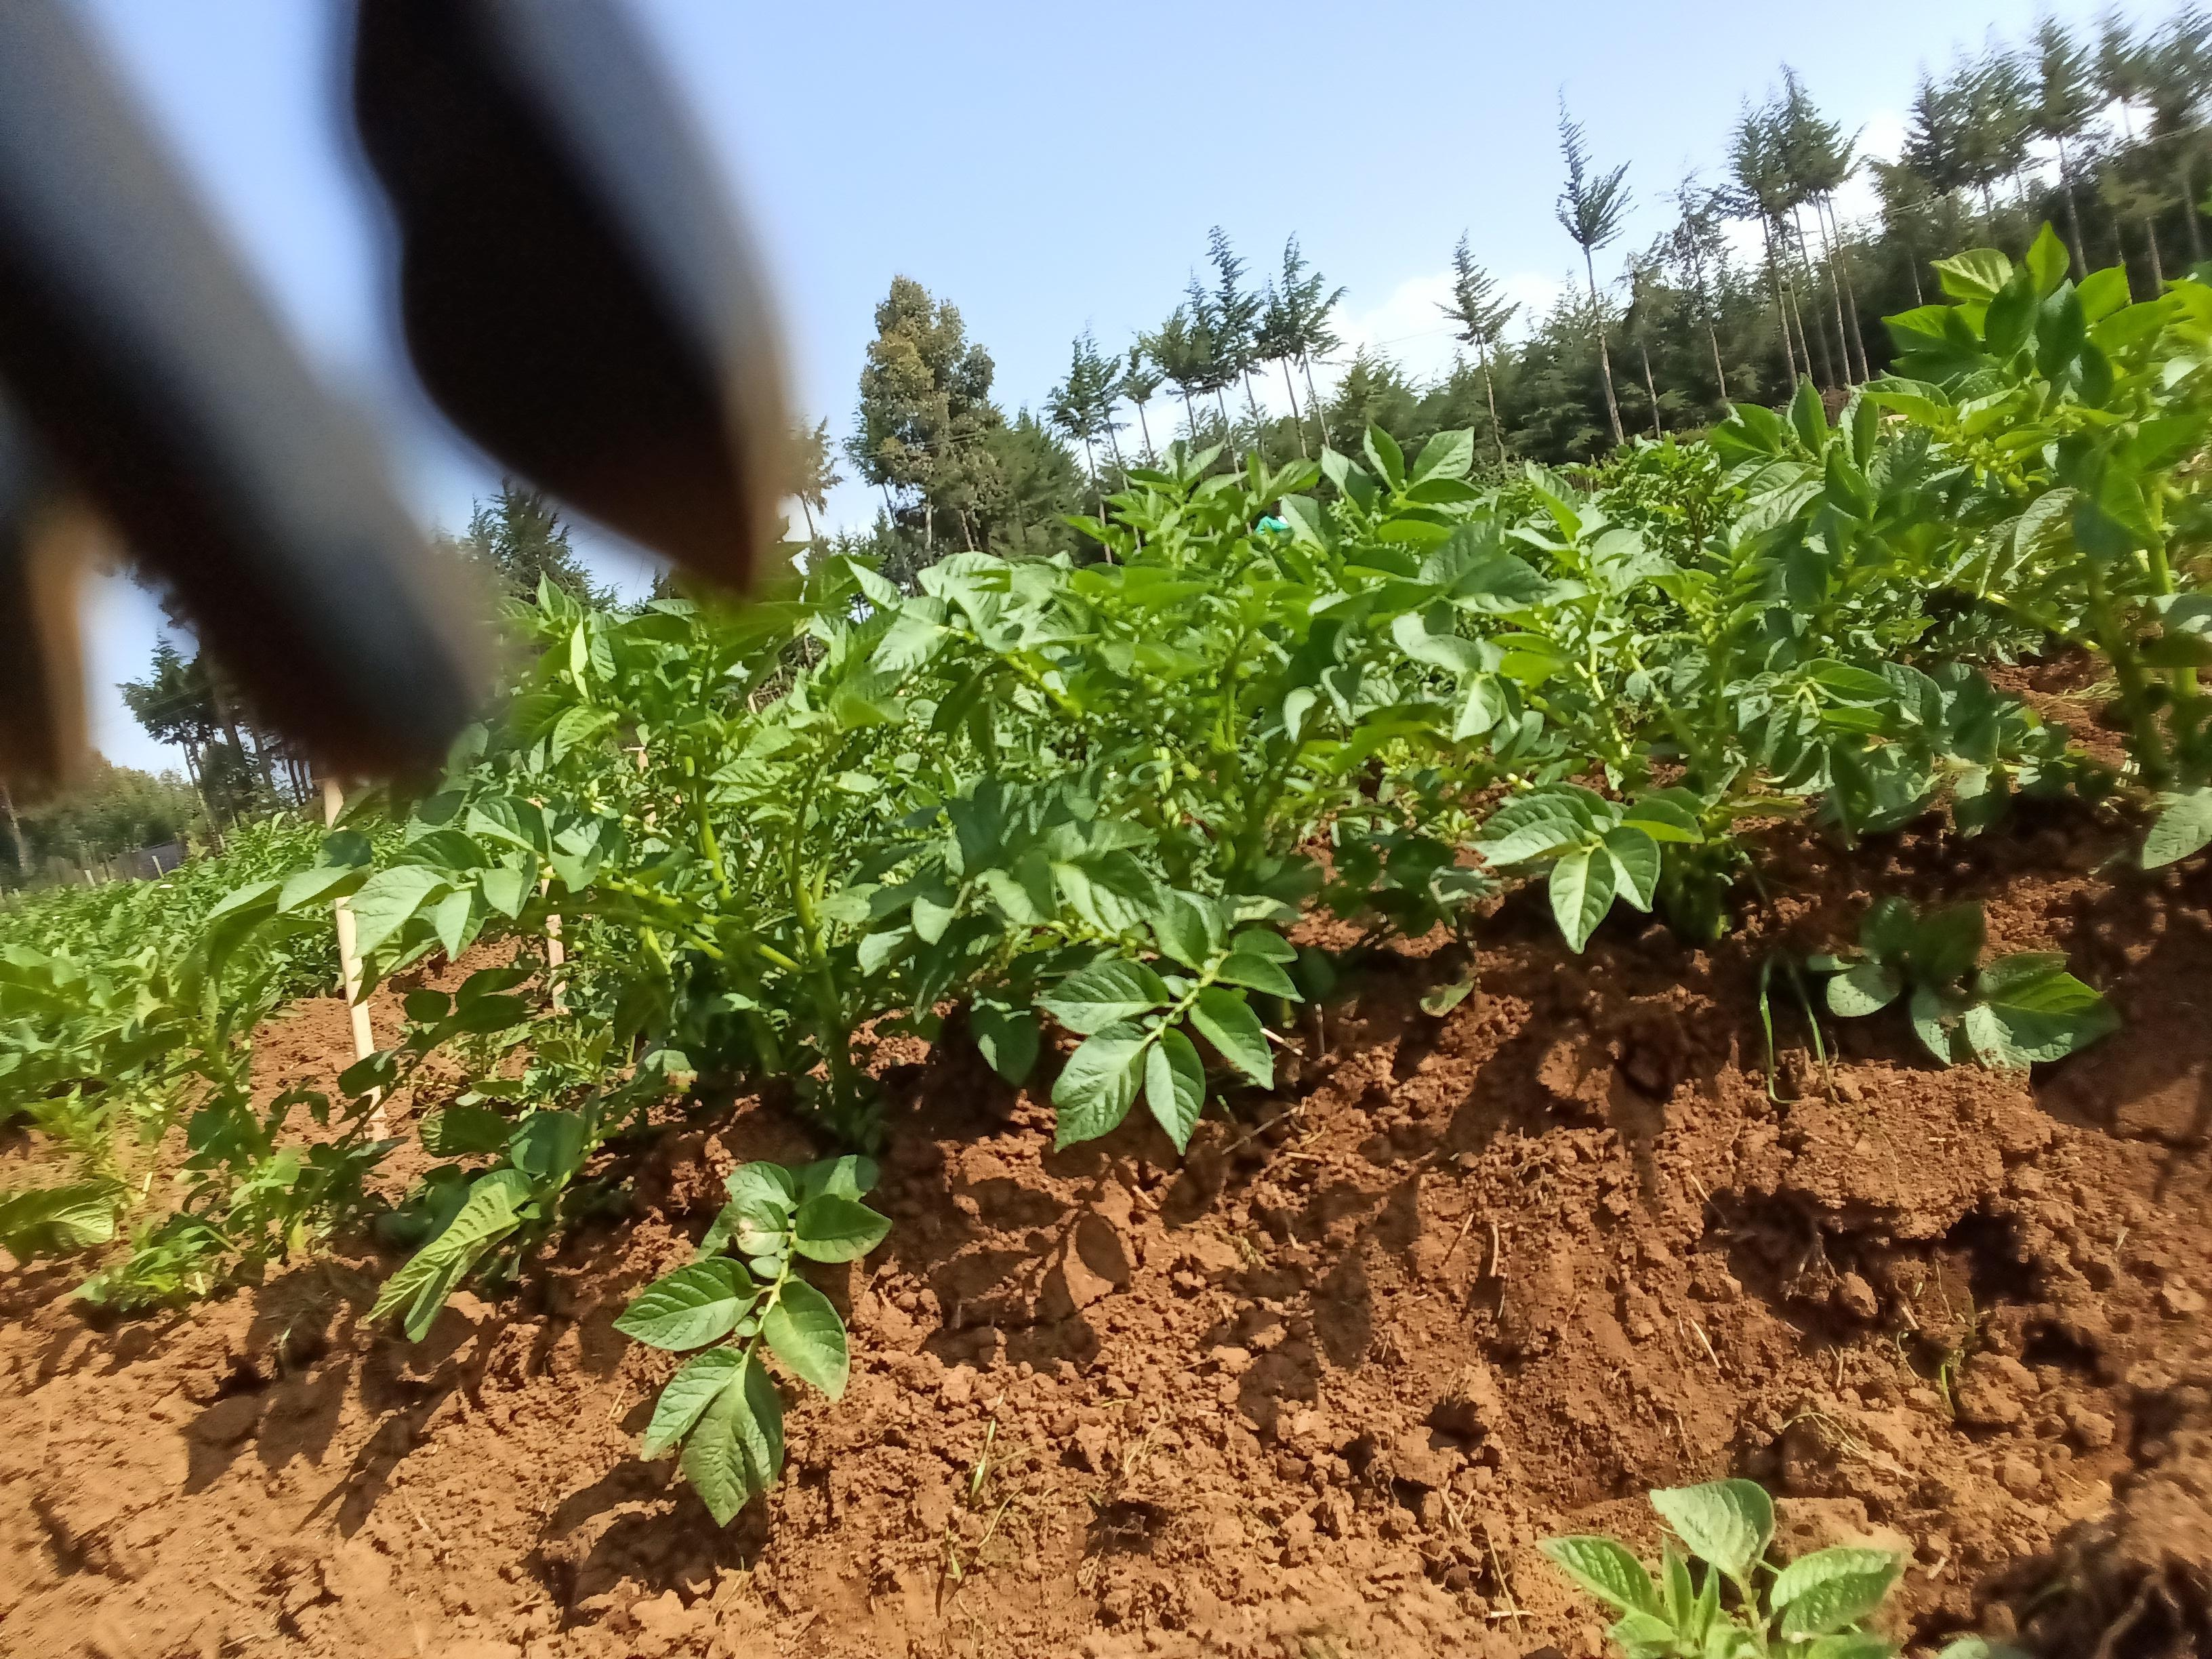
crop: potato
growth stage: vegetative
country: Kenya
